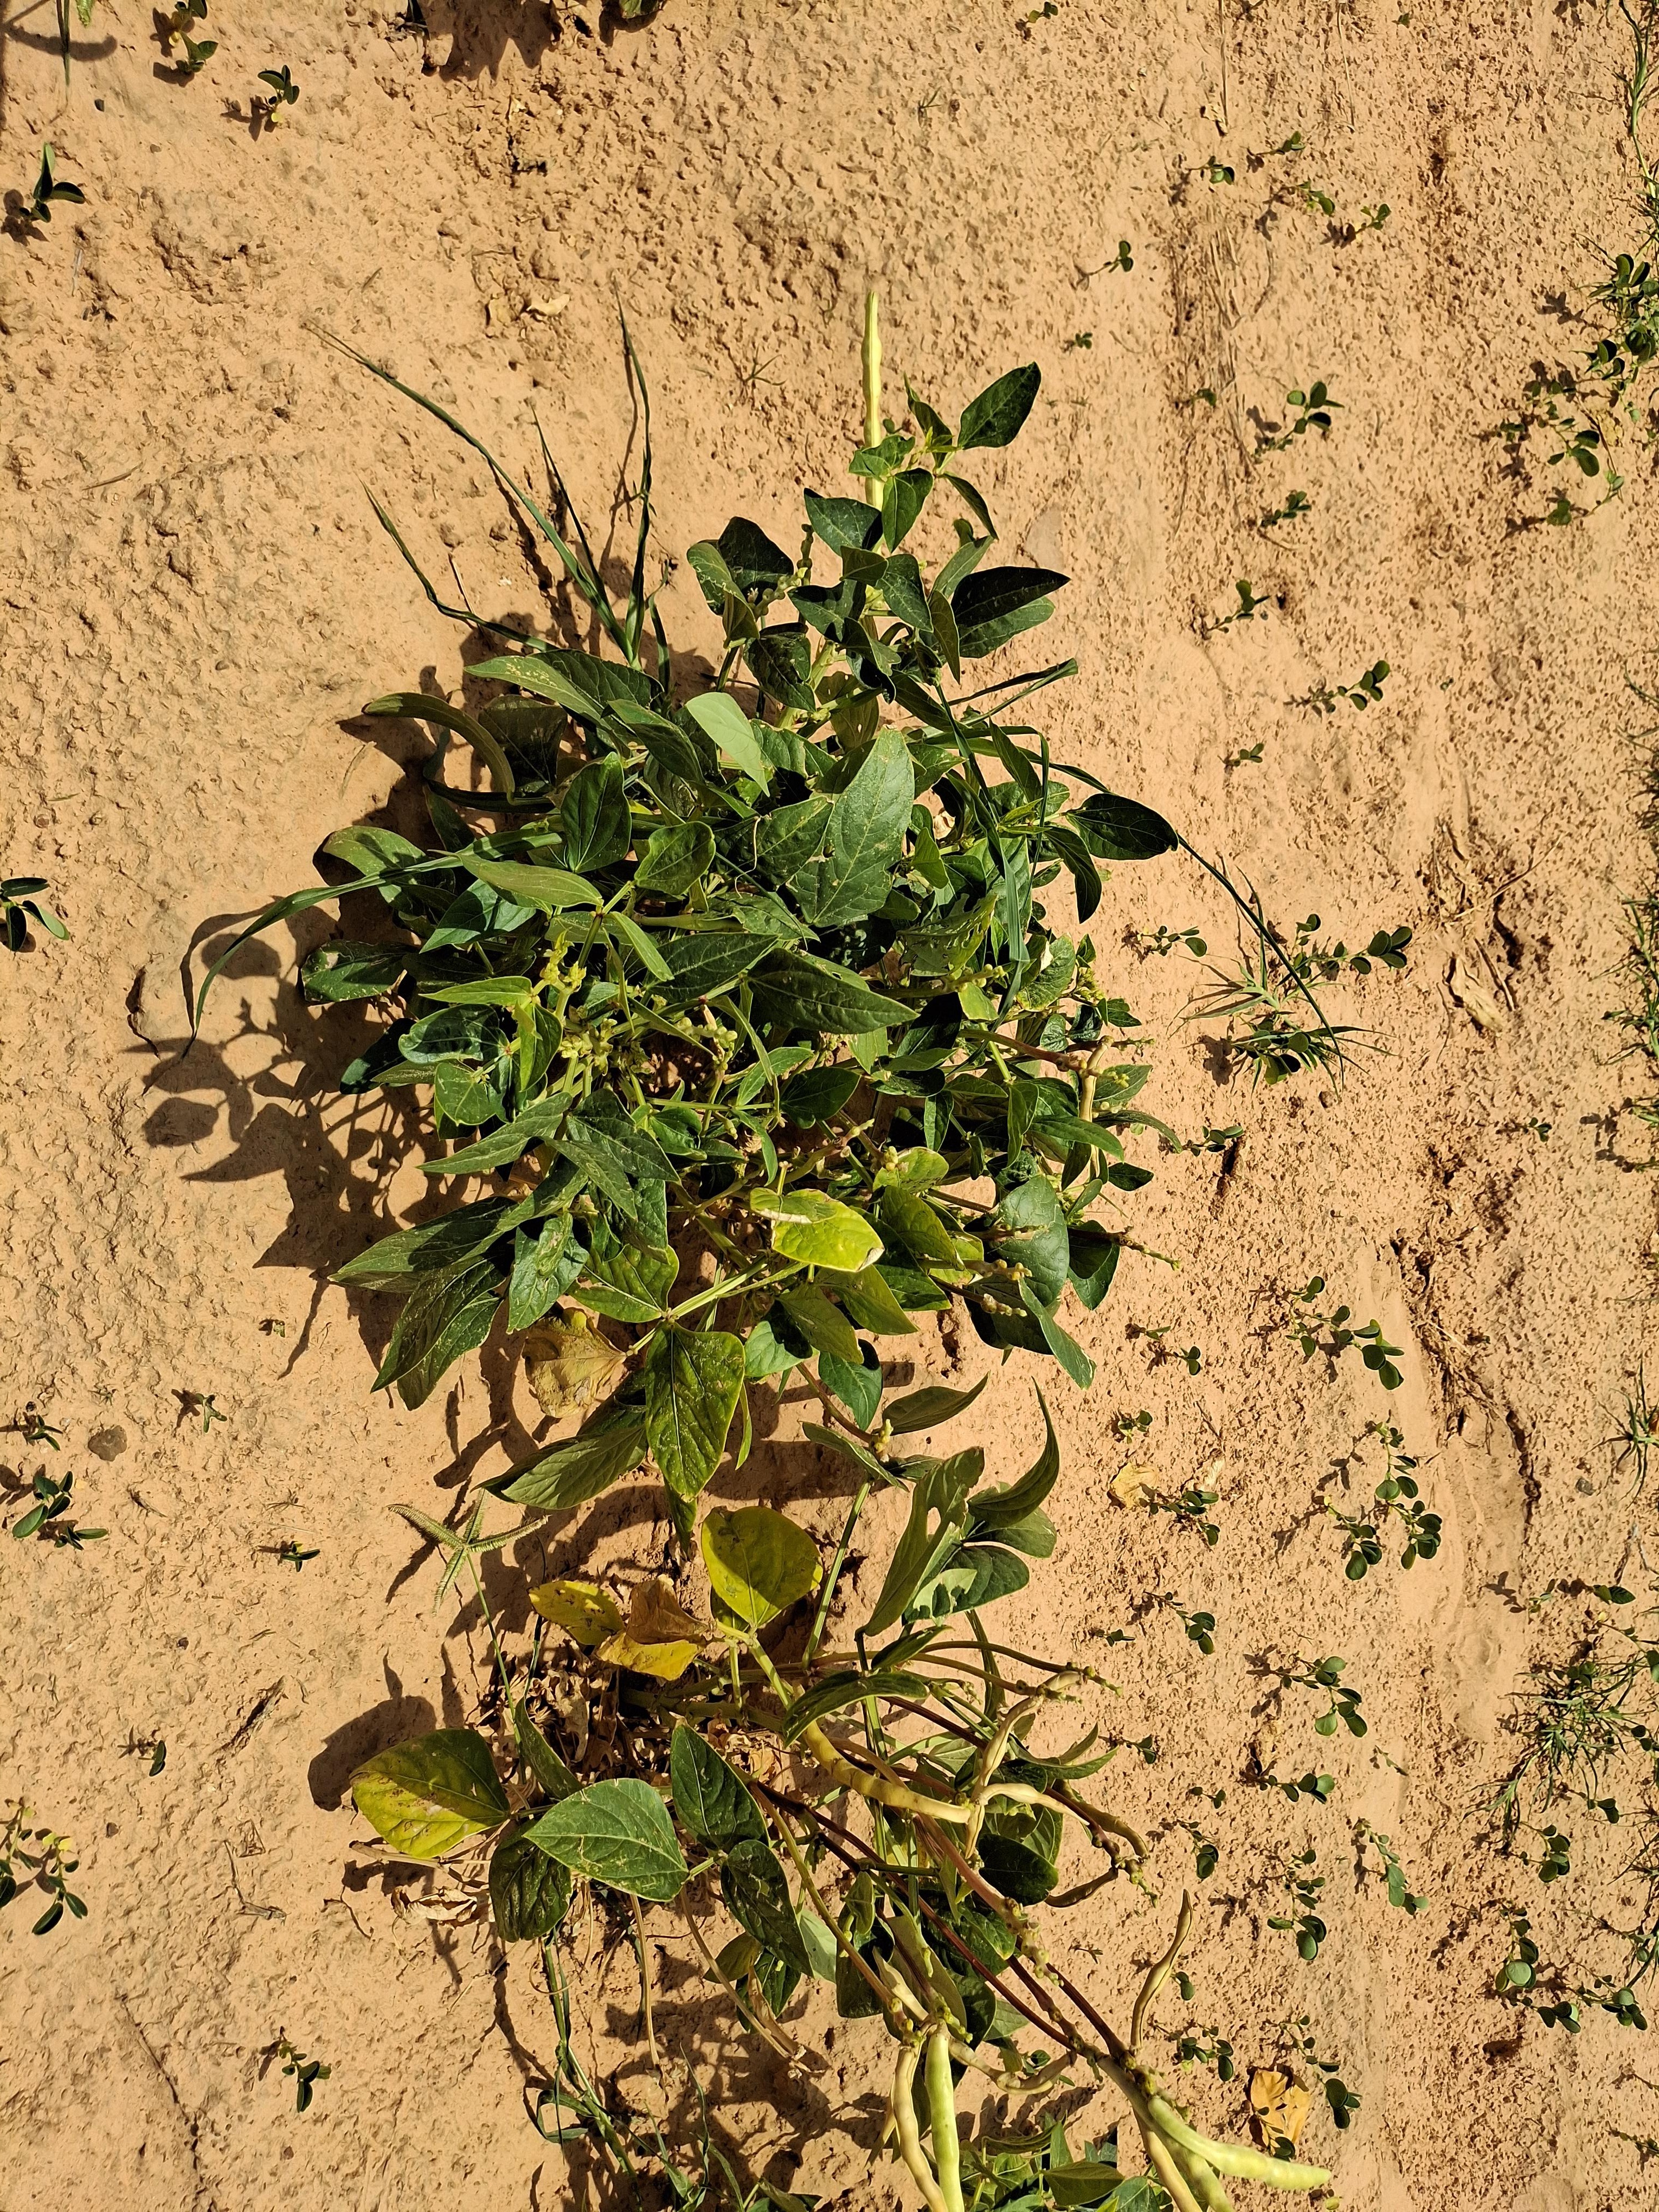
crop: cowpea
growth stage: harvest maturity
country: Nigeria
